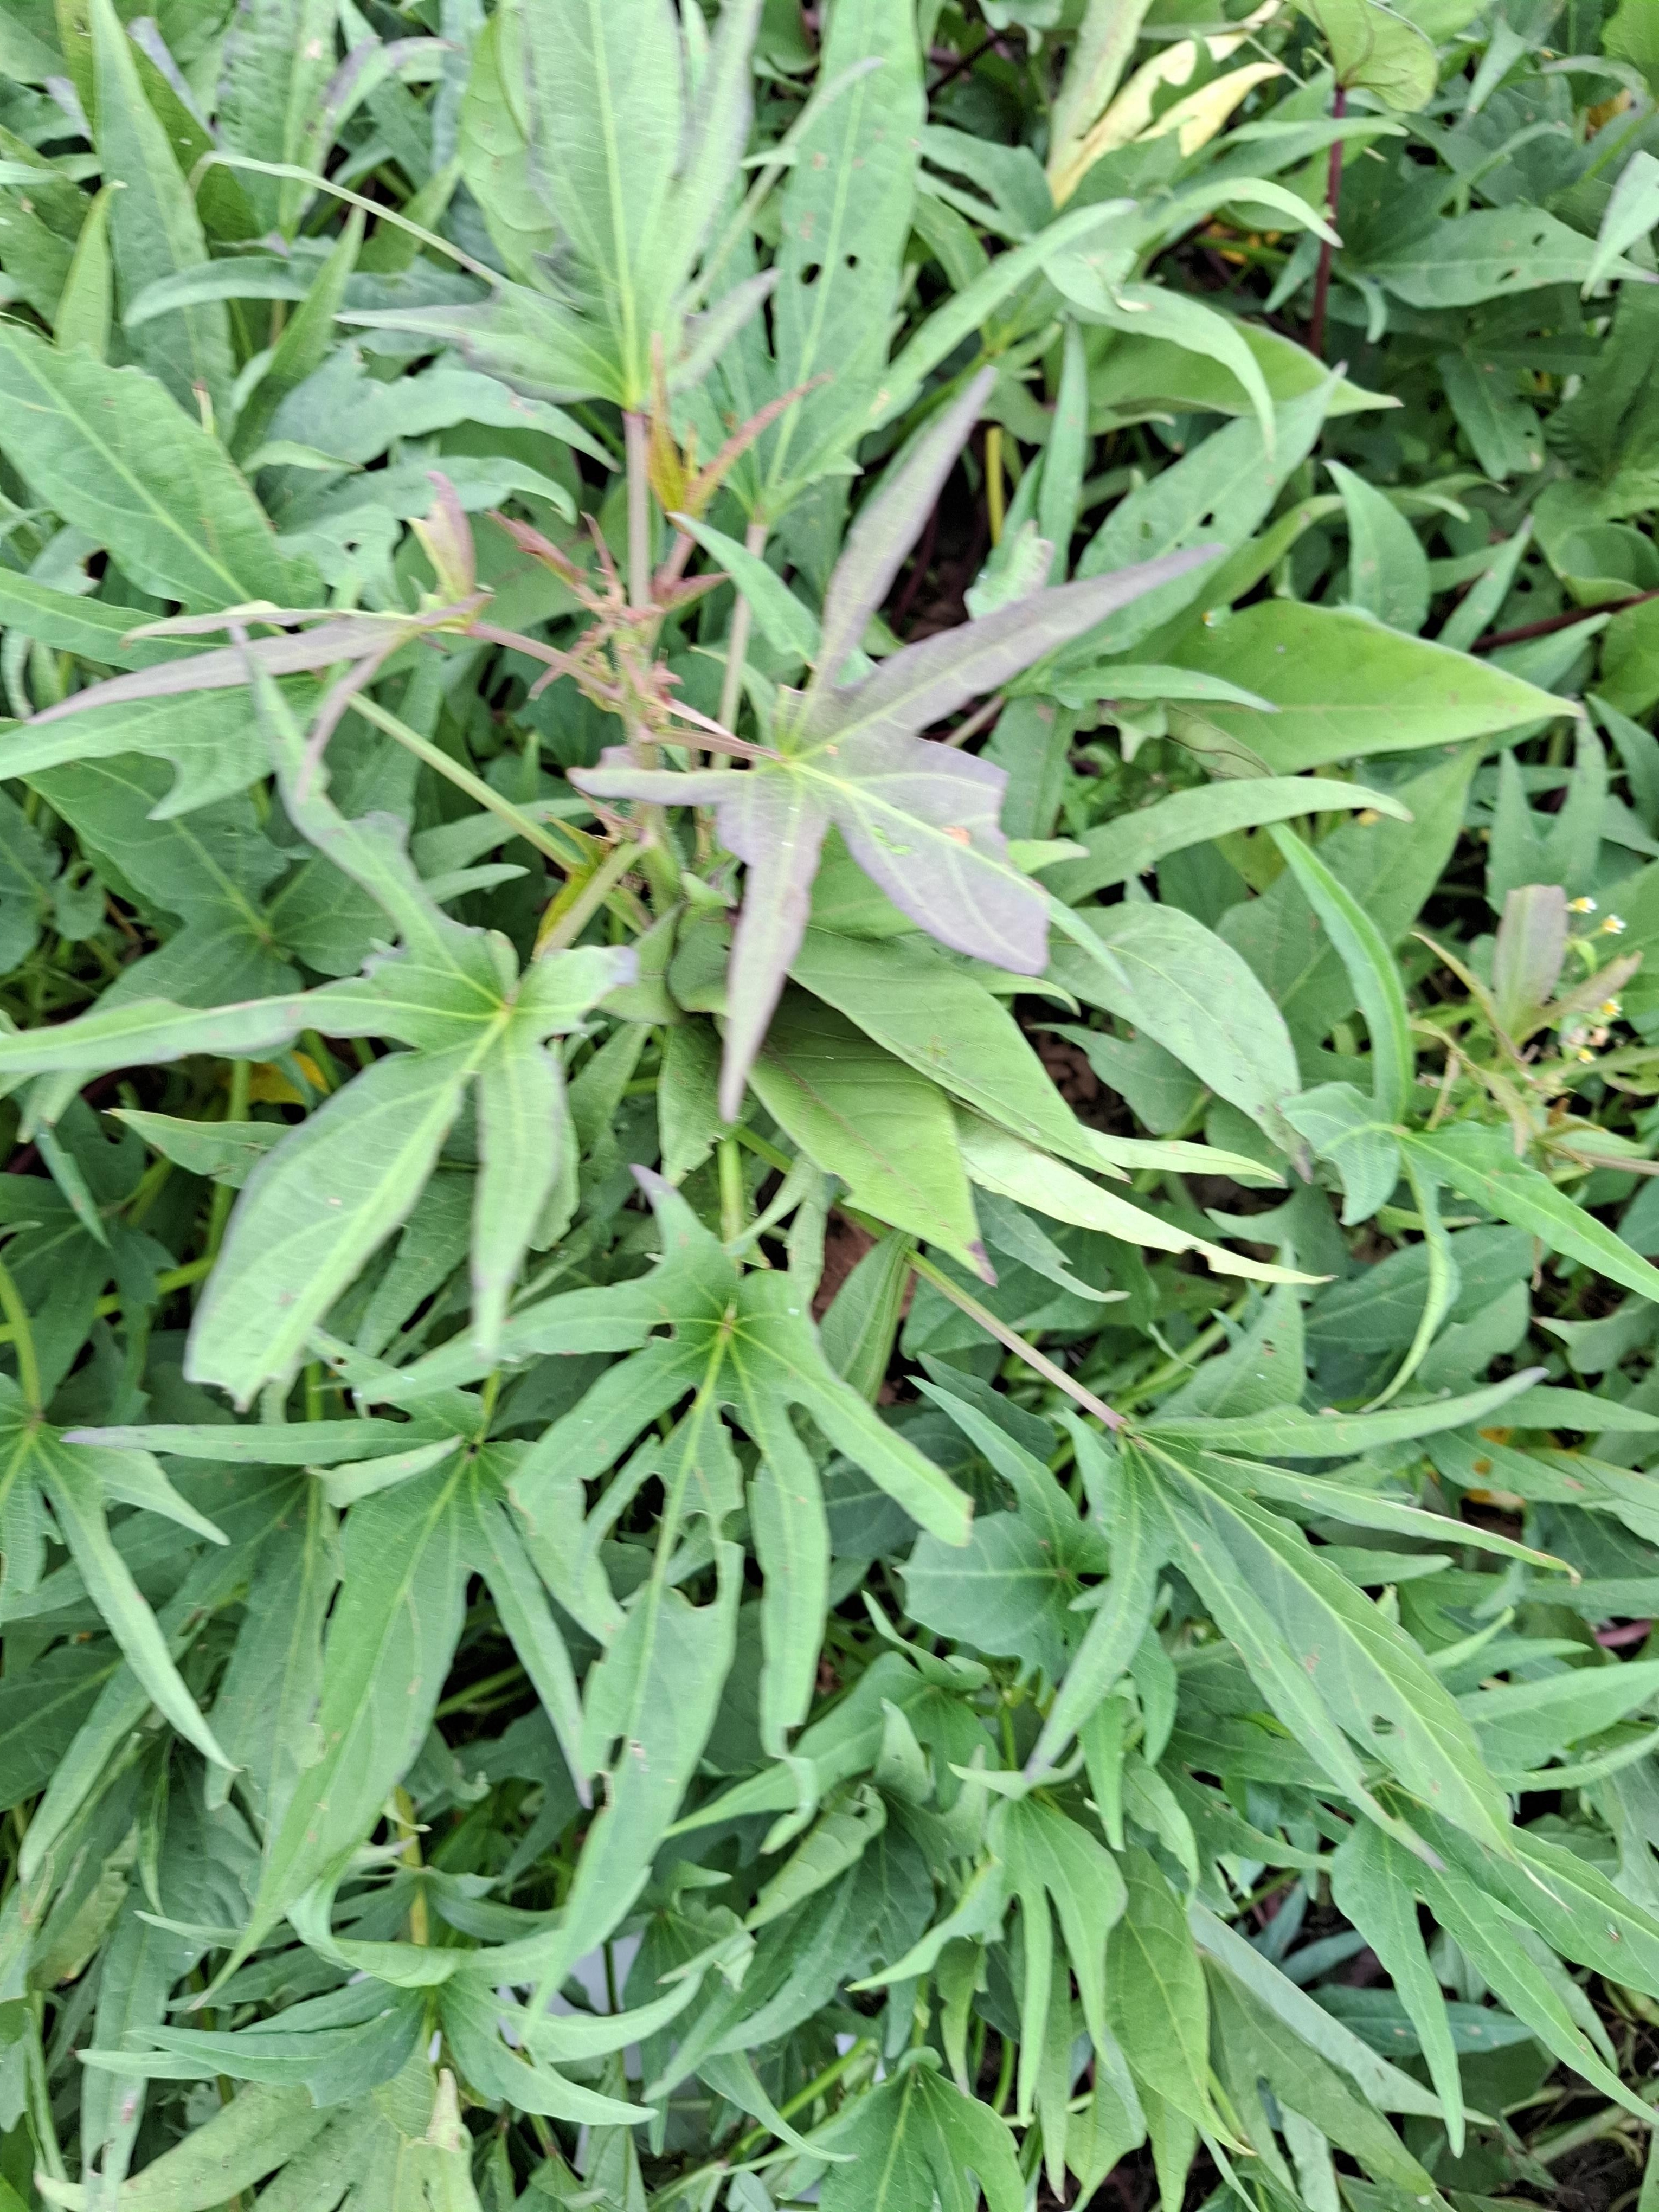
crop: sorghum
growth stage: harvest maturity
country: Tanzania
